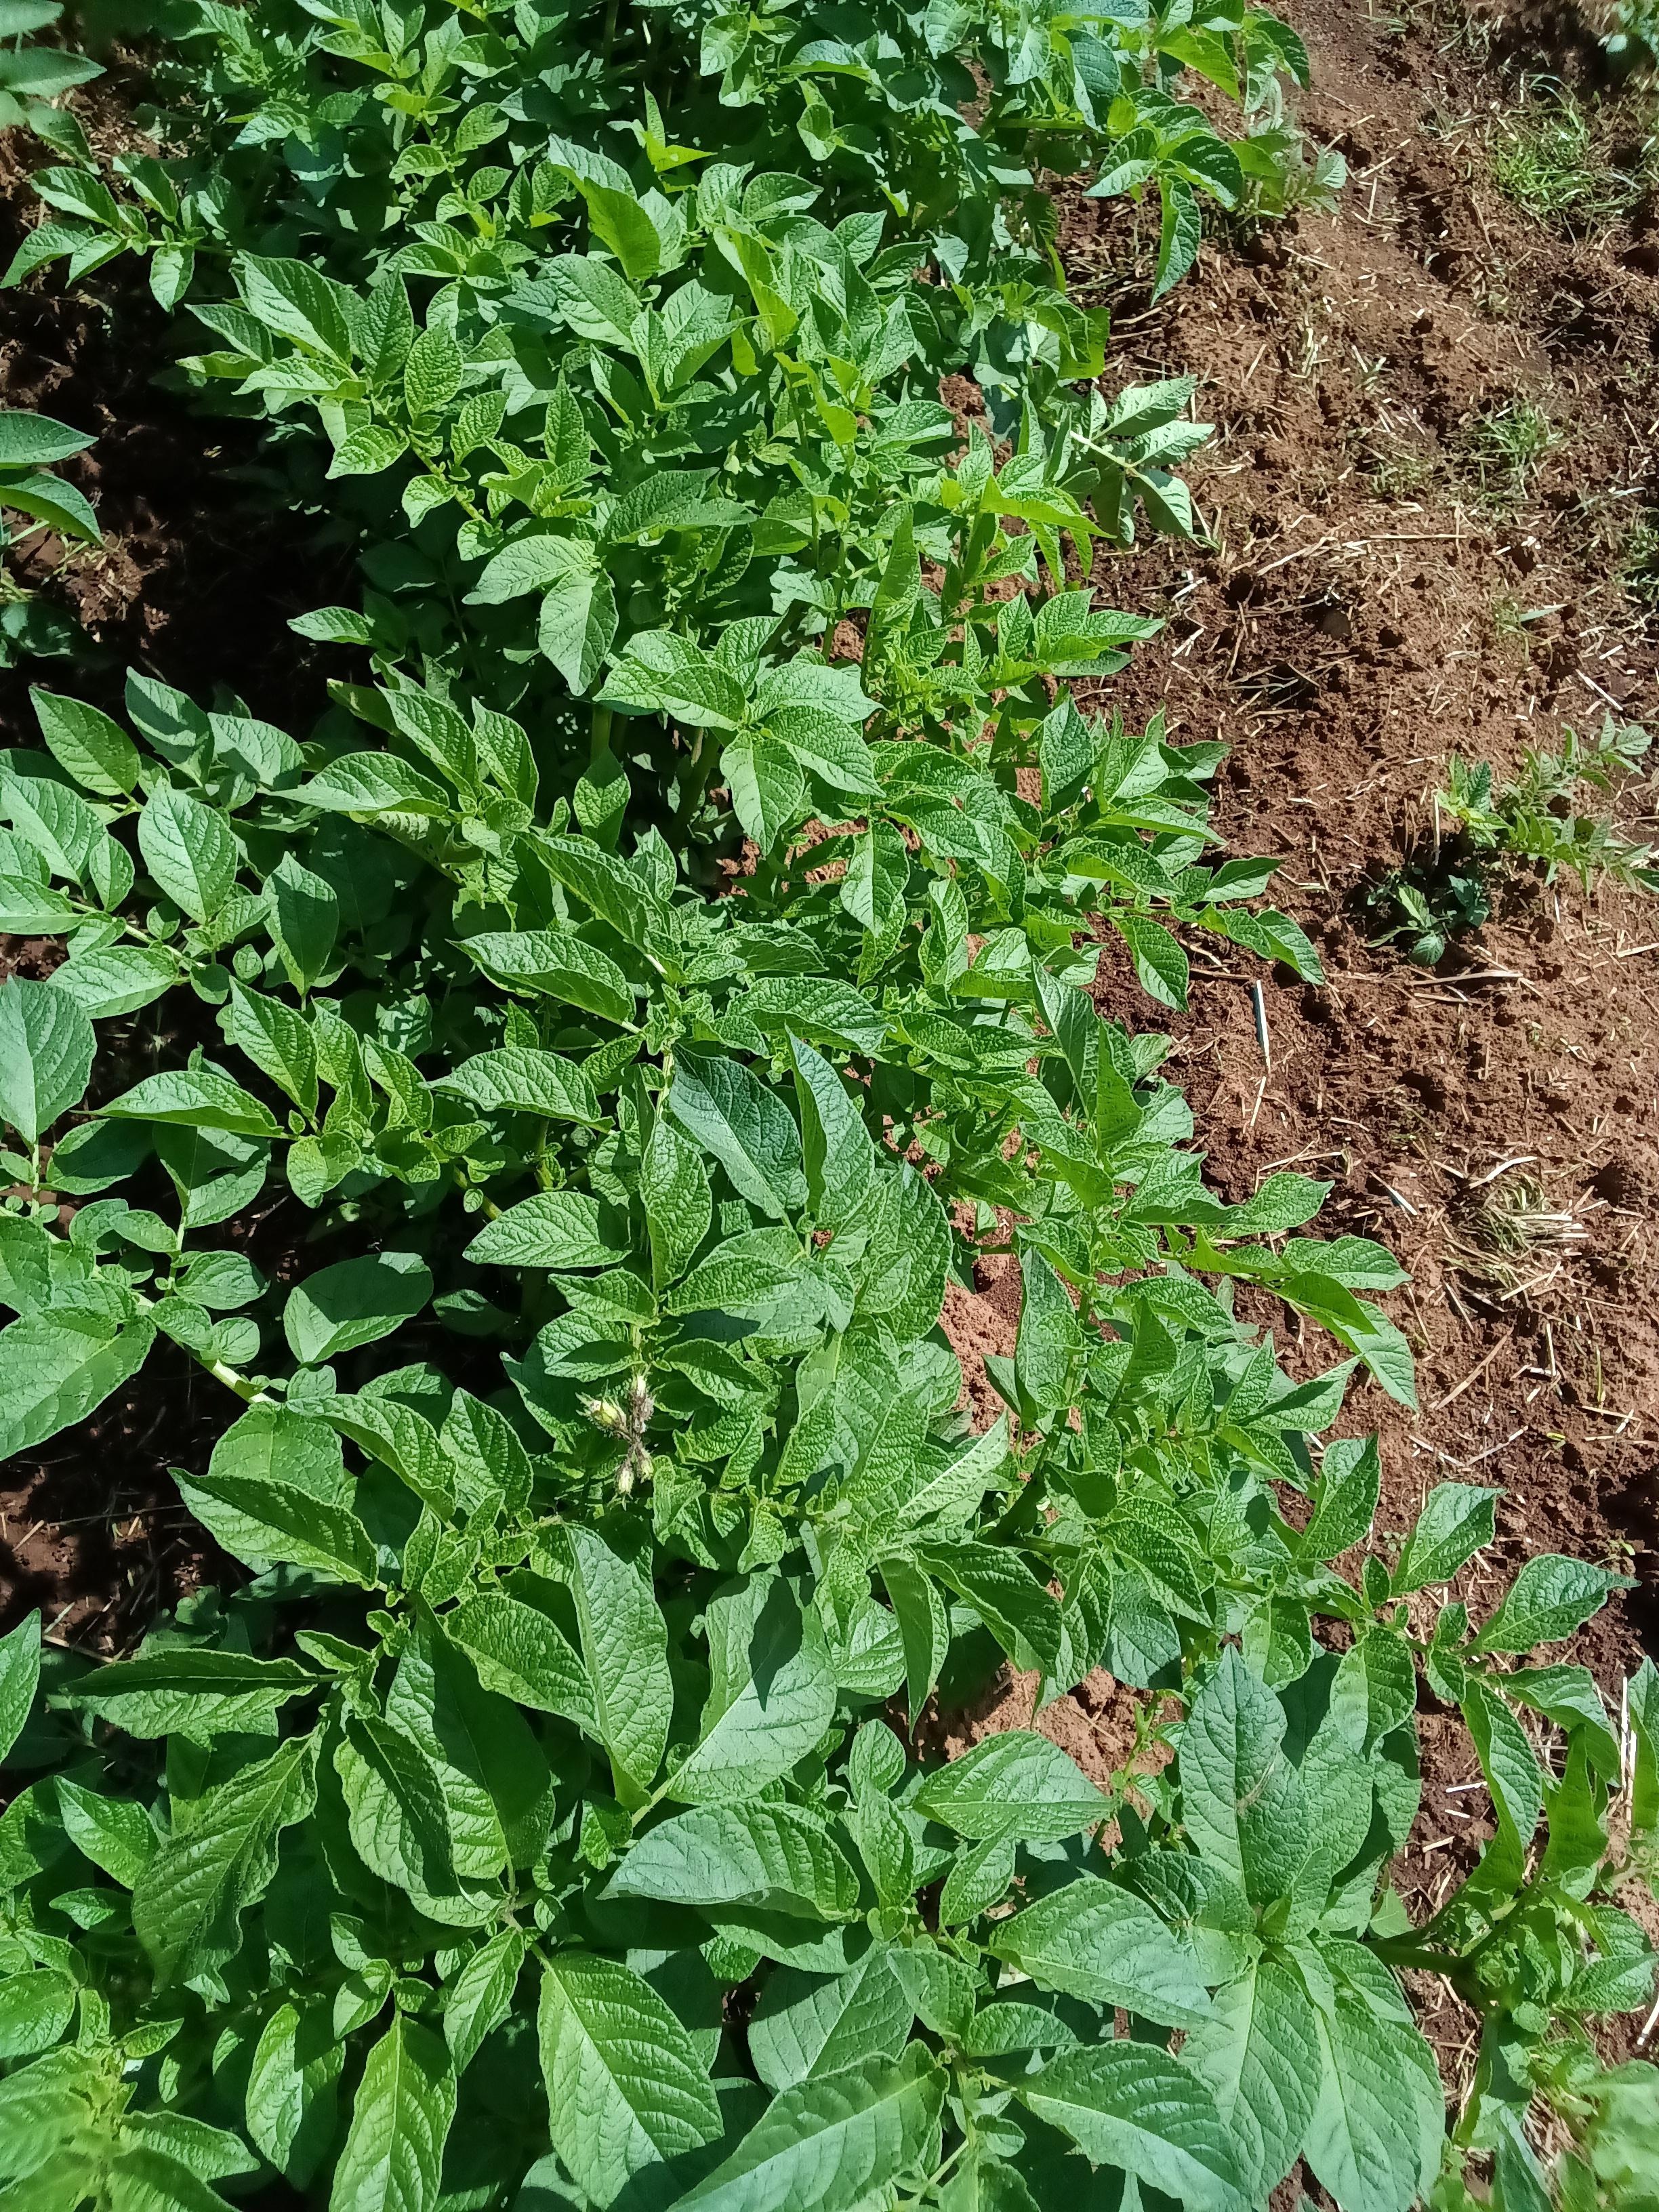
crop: potato
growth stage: vegetative
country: Kenya
